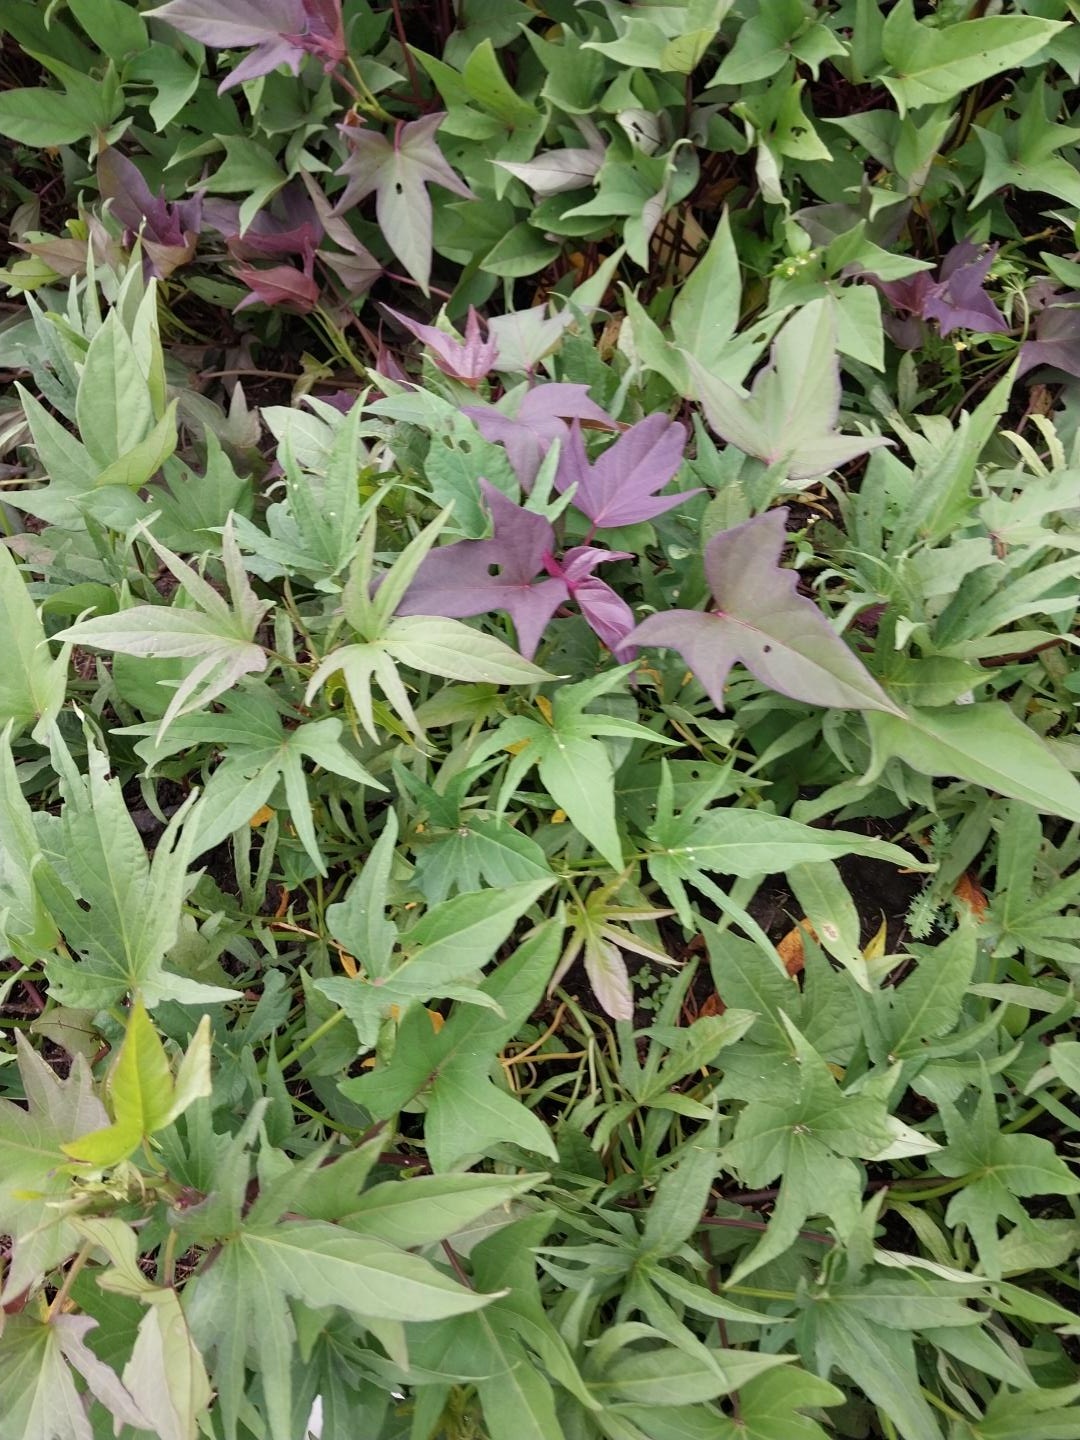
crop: sweet potato
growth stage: vegetative
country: Tanzania
